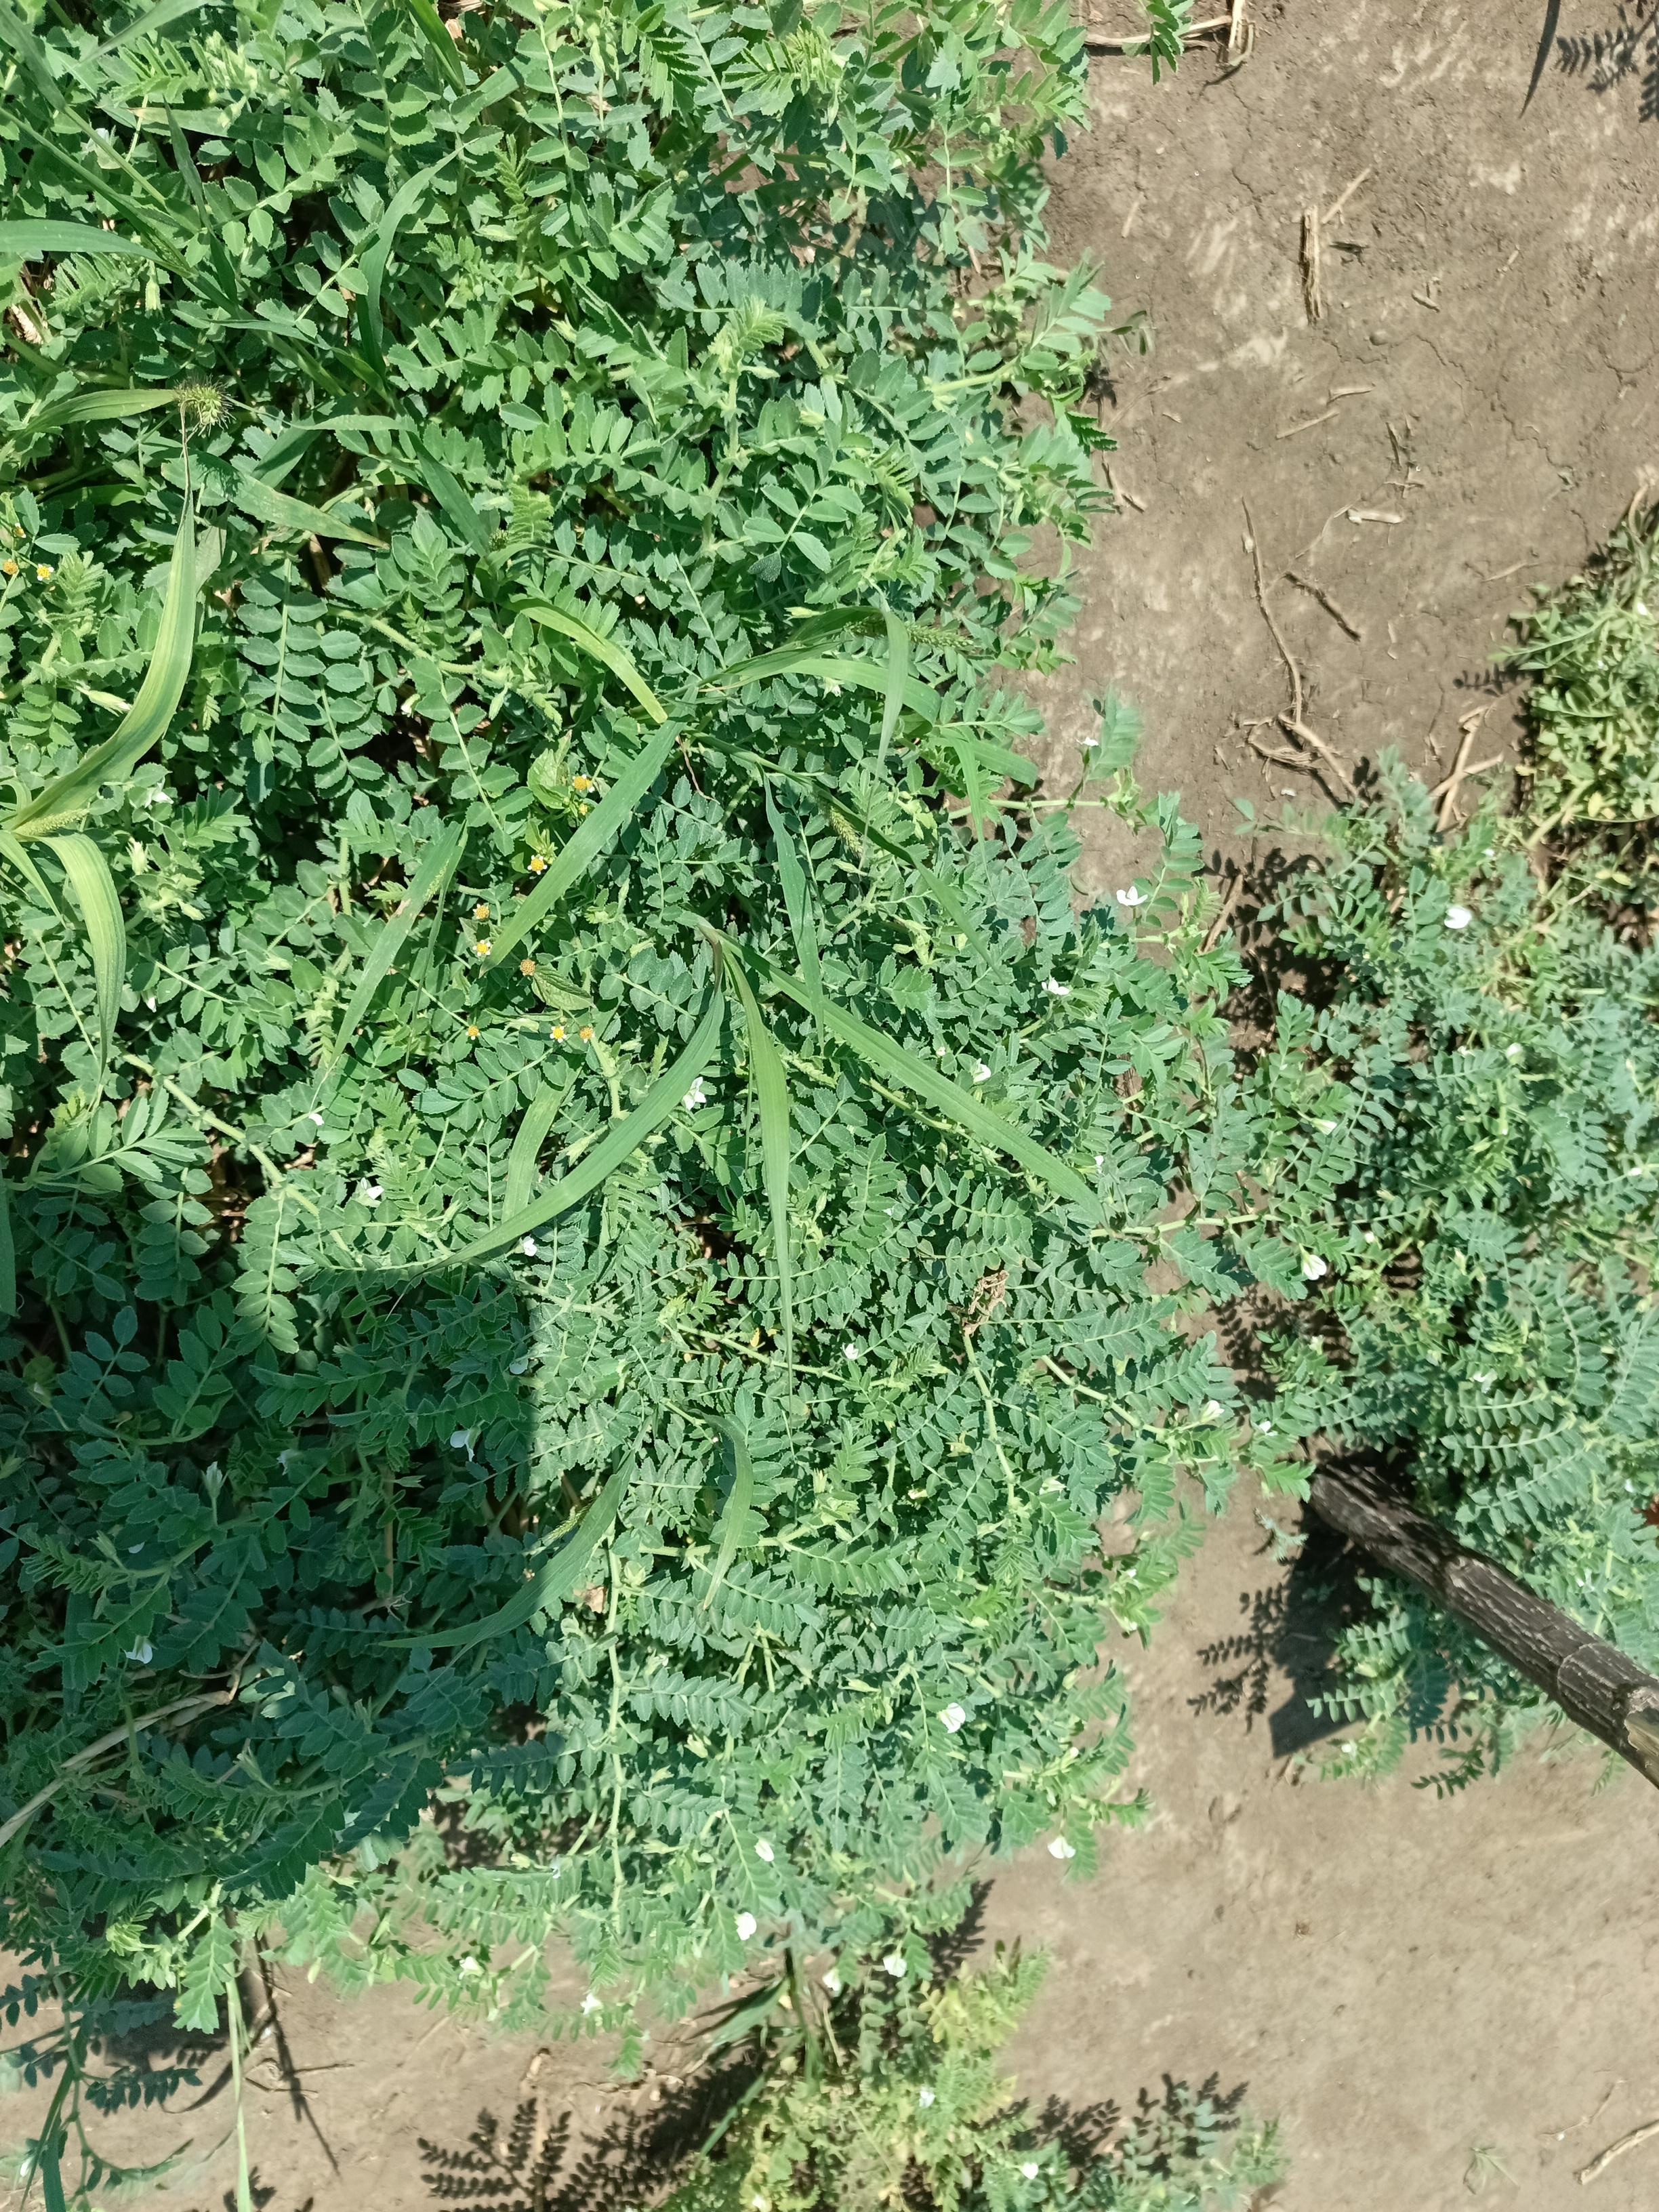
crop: chickpea
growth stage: development pod
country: Tanzania
